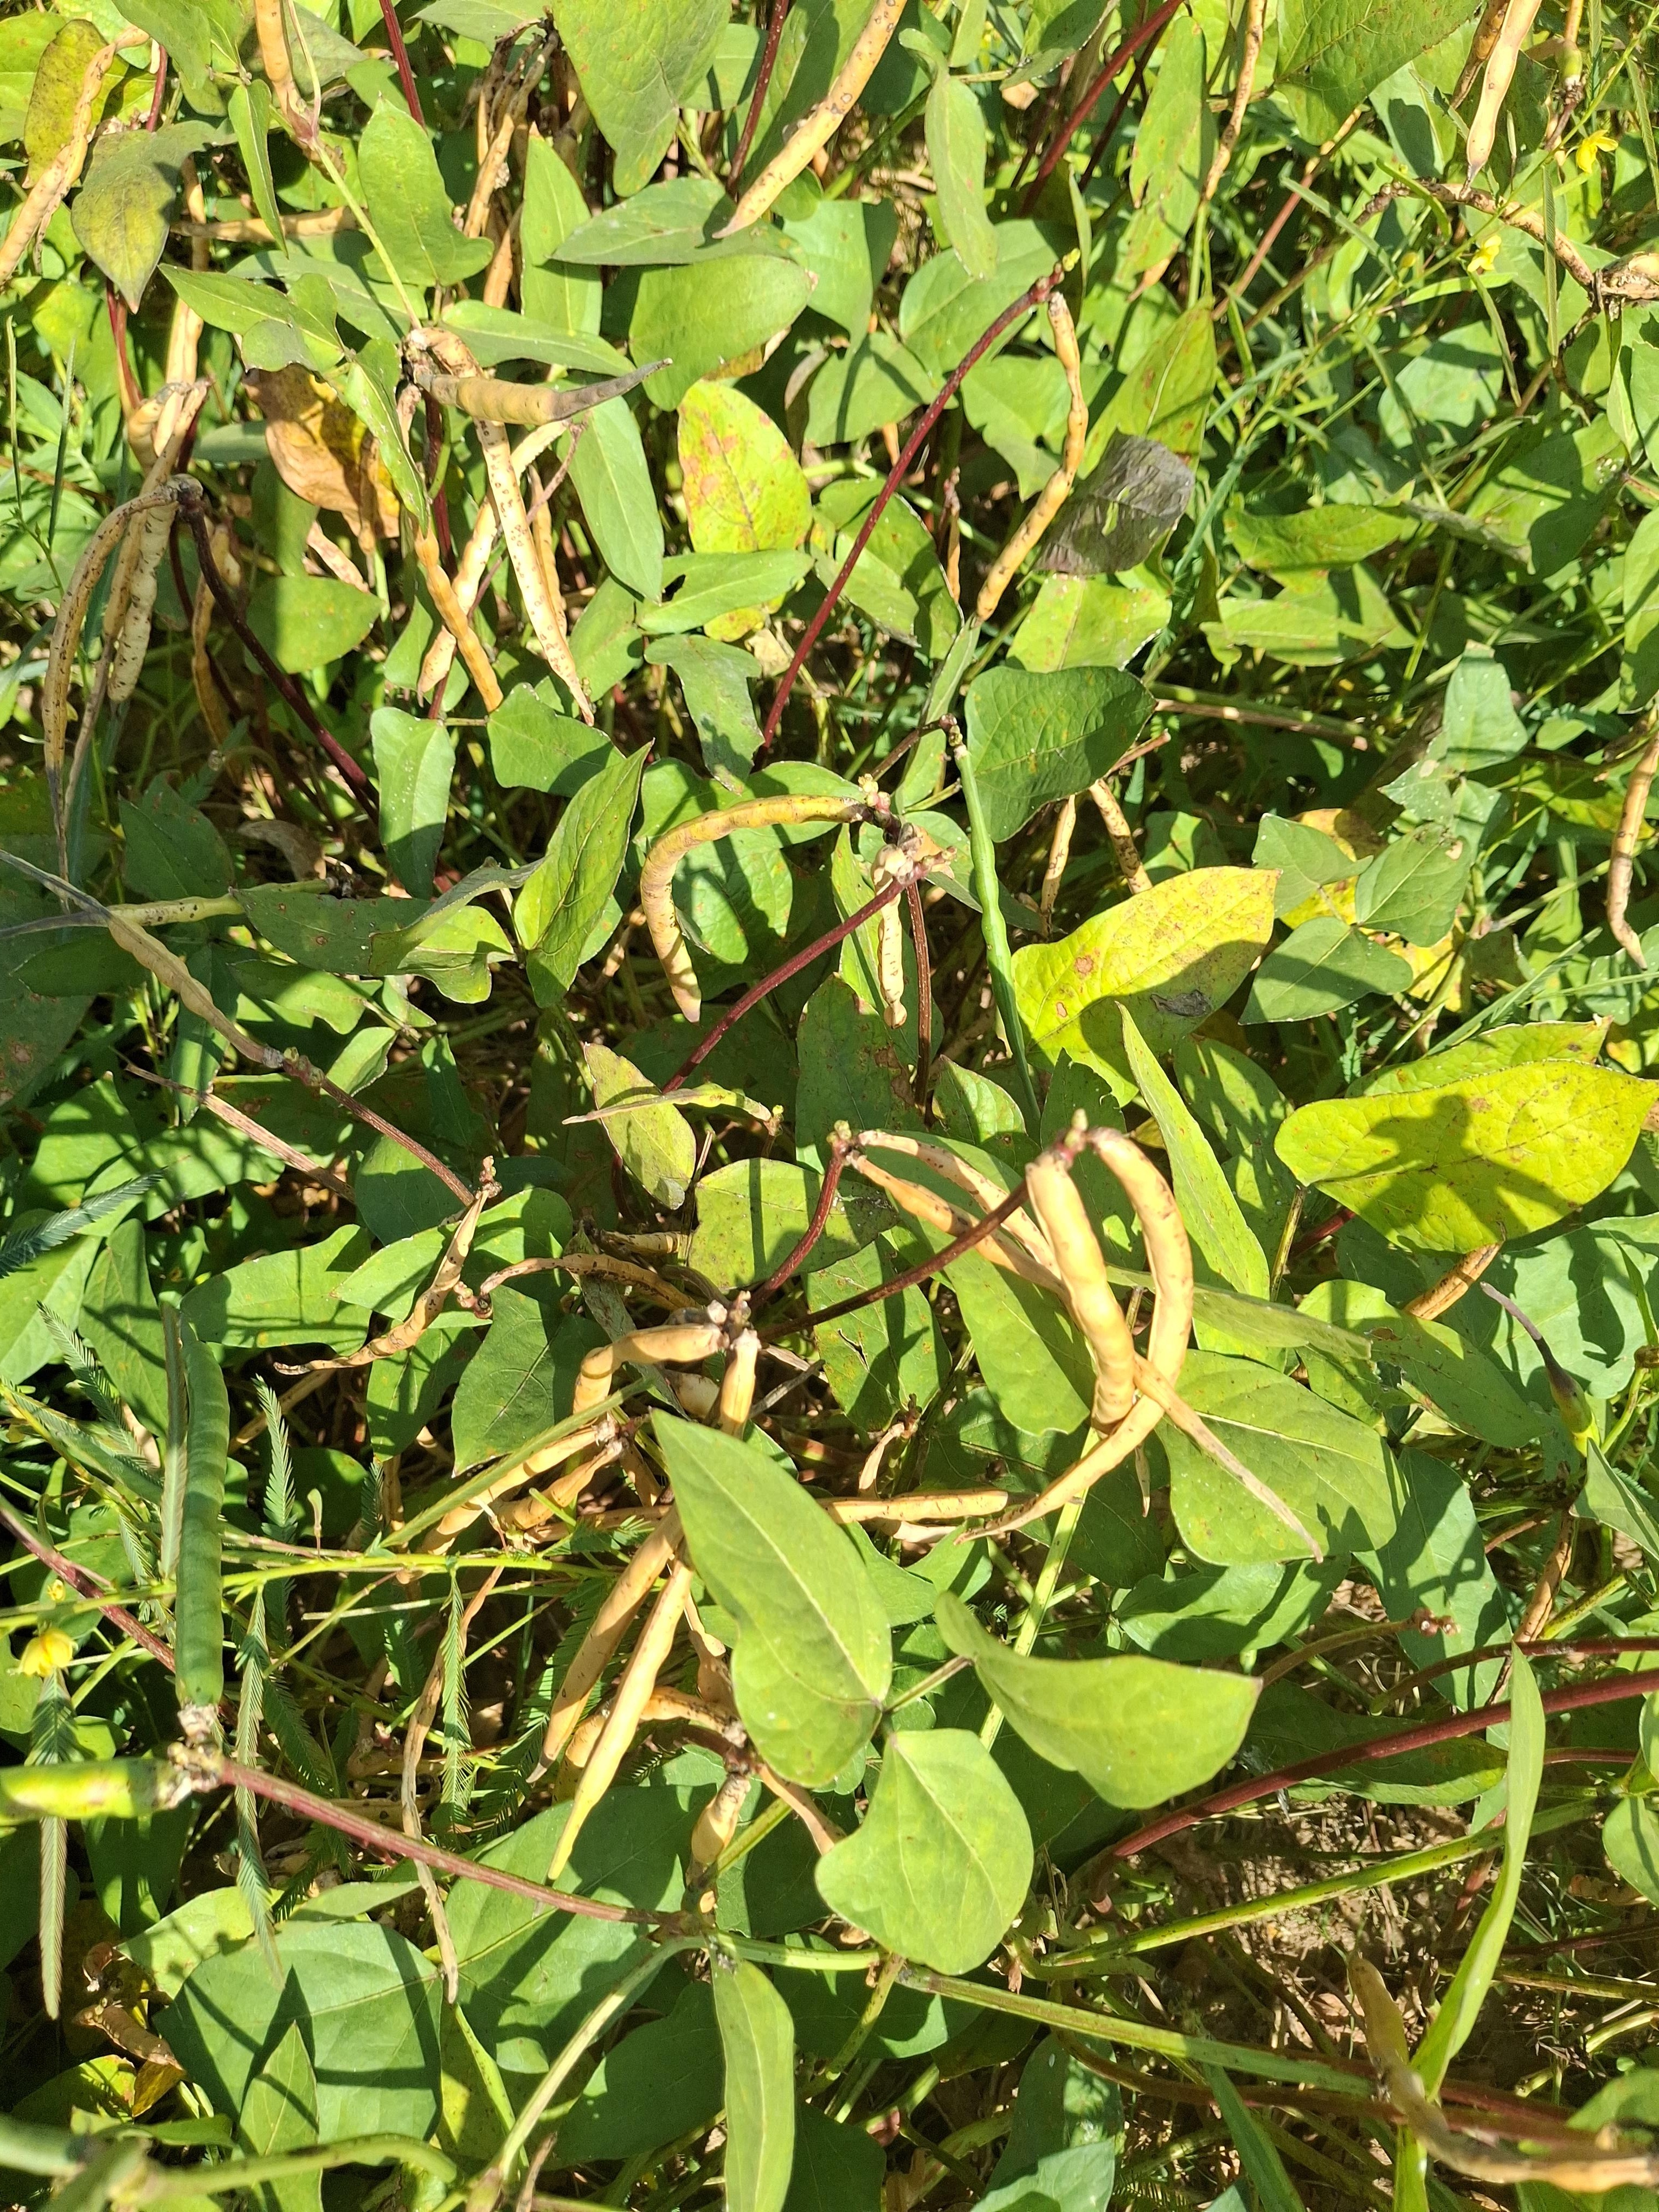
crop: cowpea
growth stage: maturity
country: Nigeria
